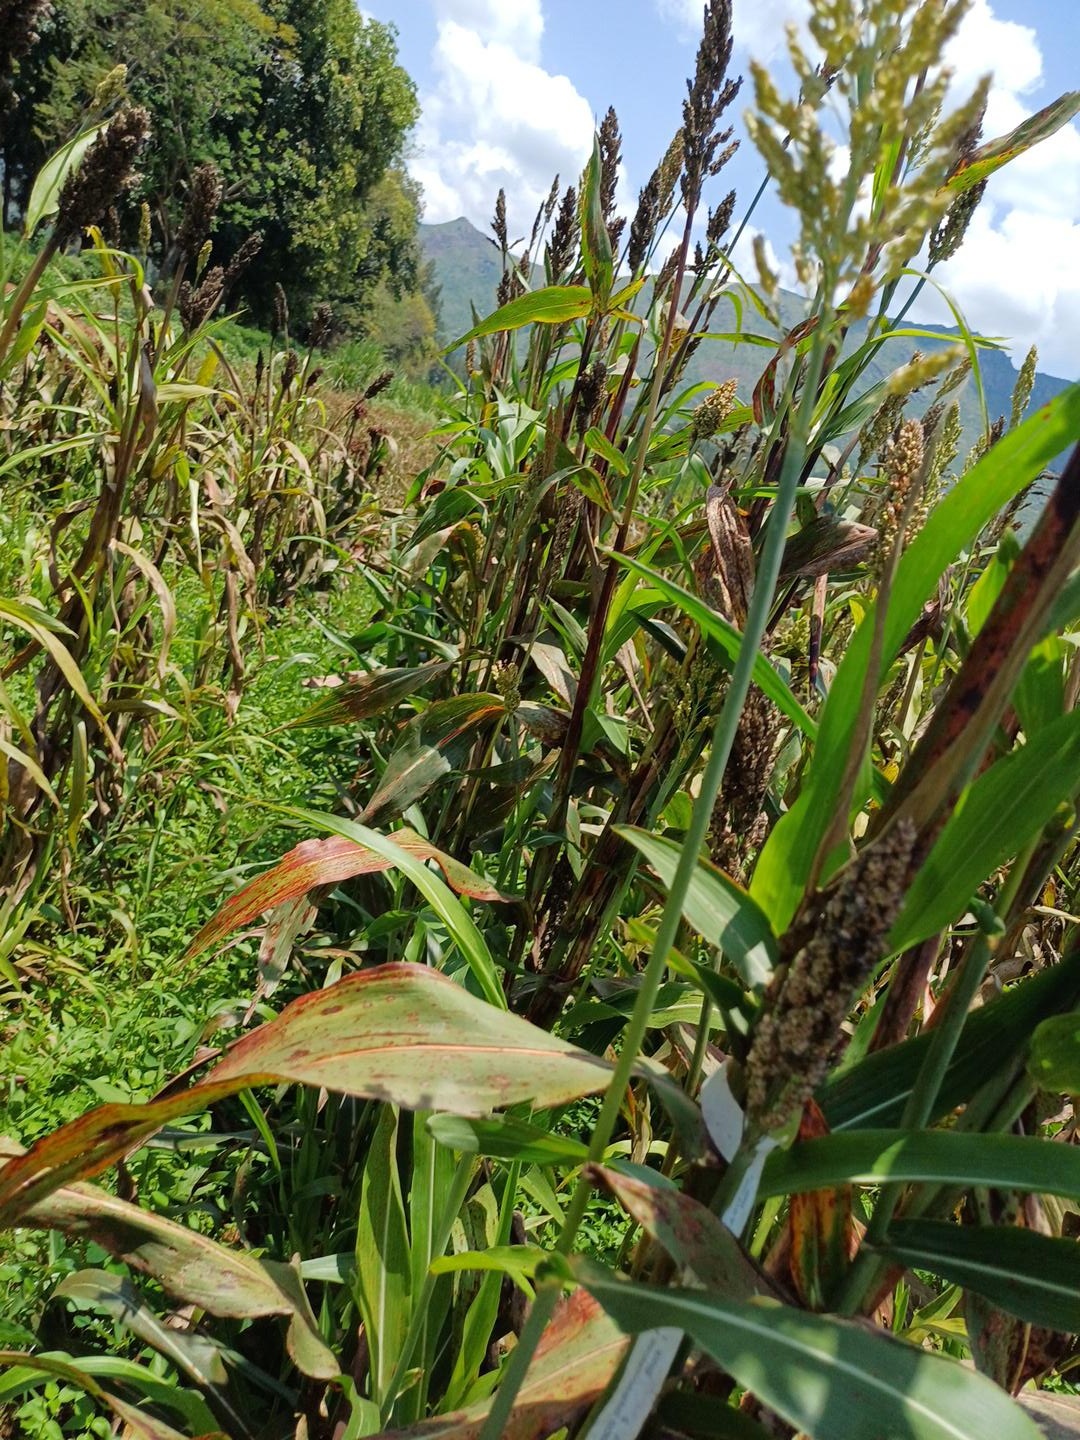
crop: sorghum
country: Kenya
